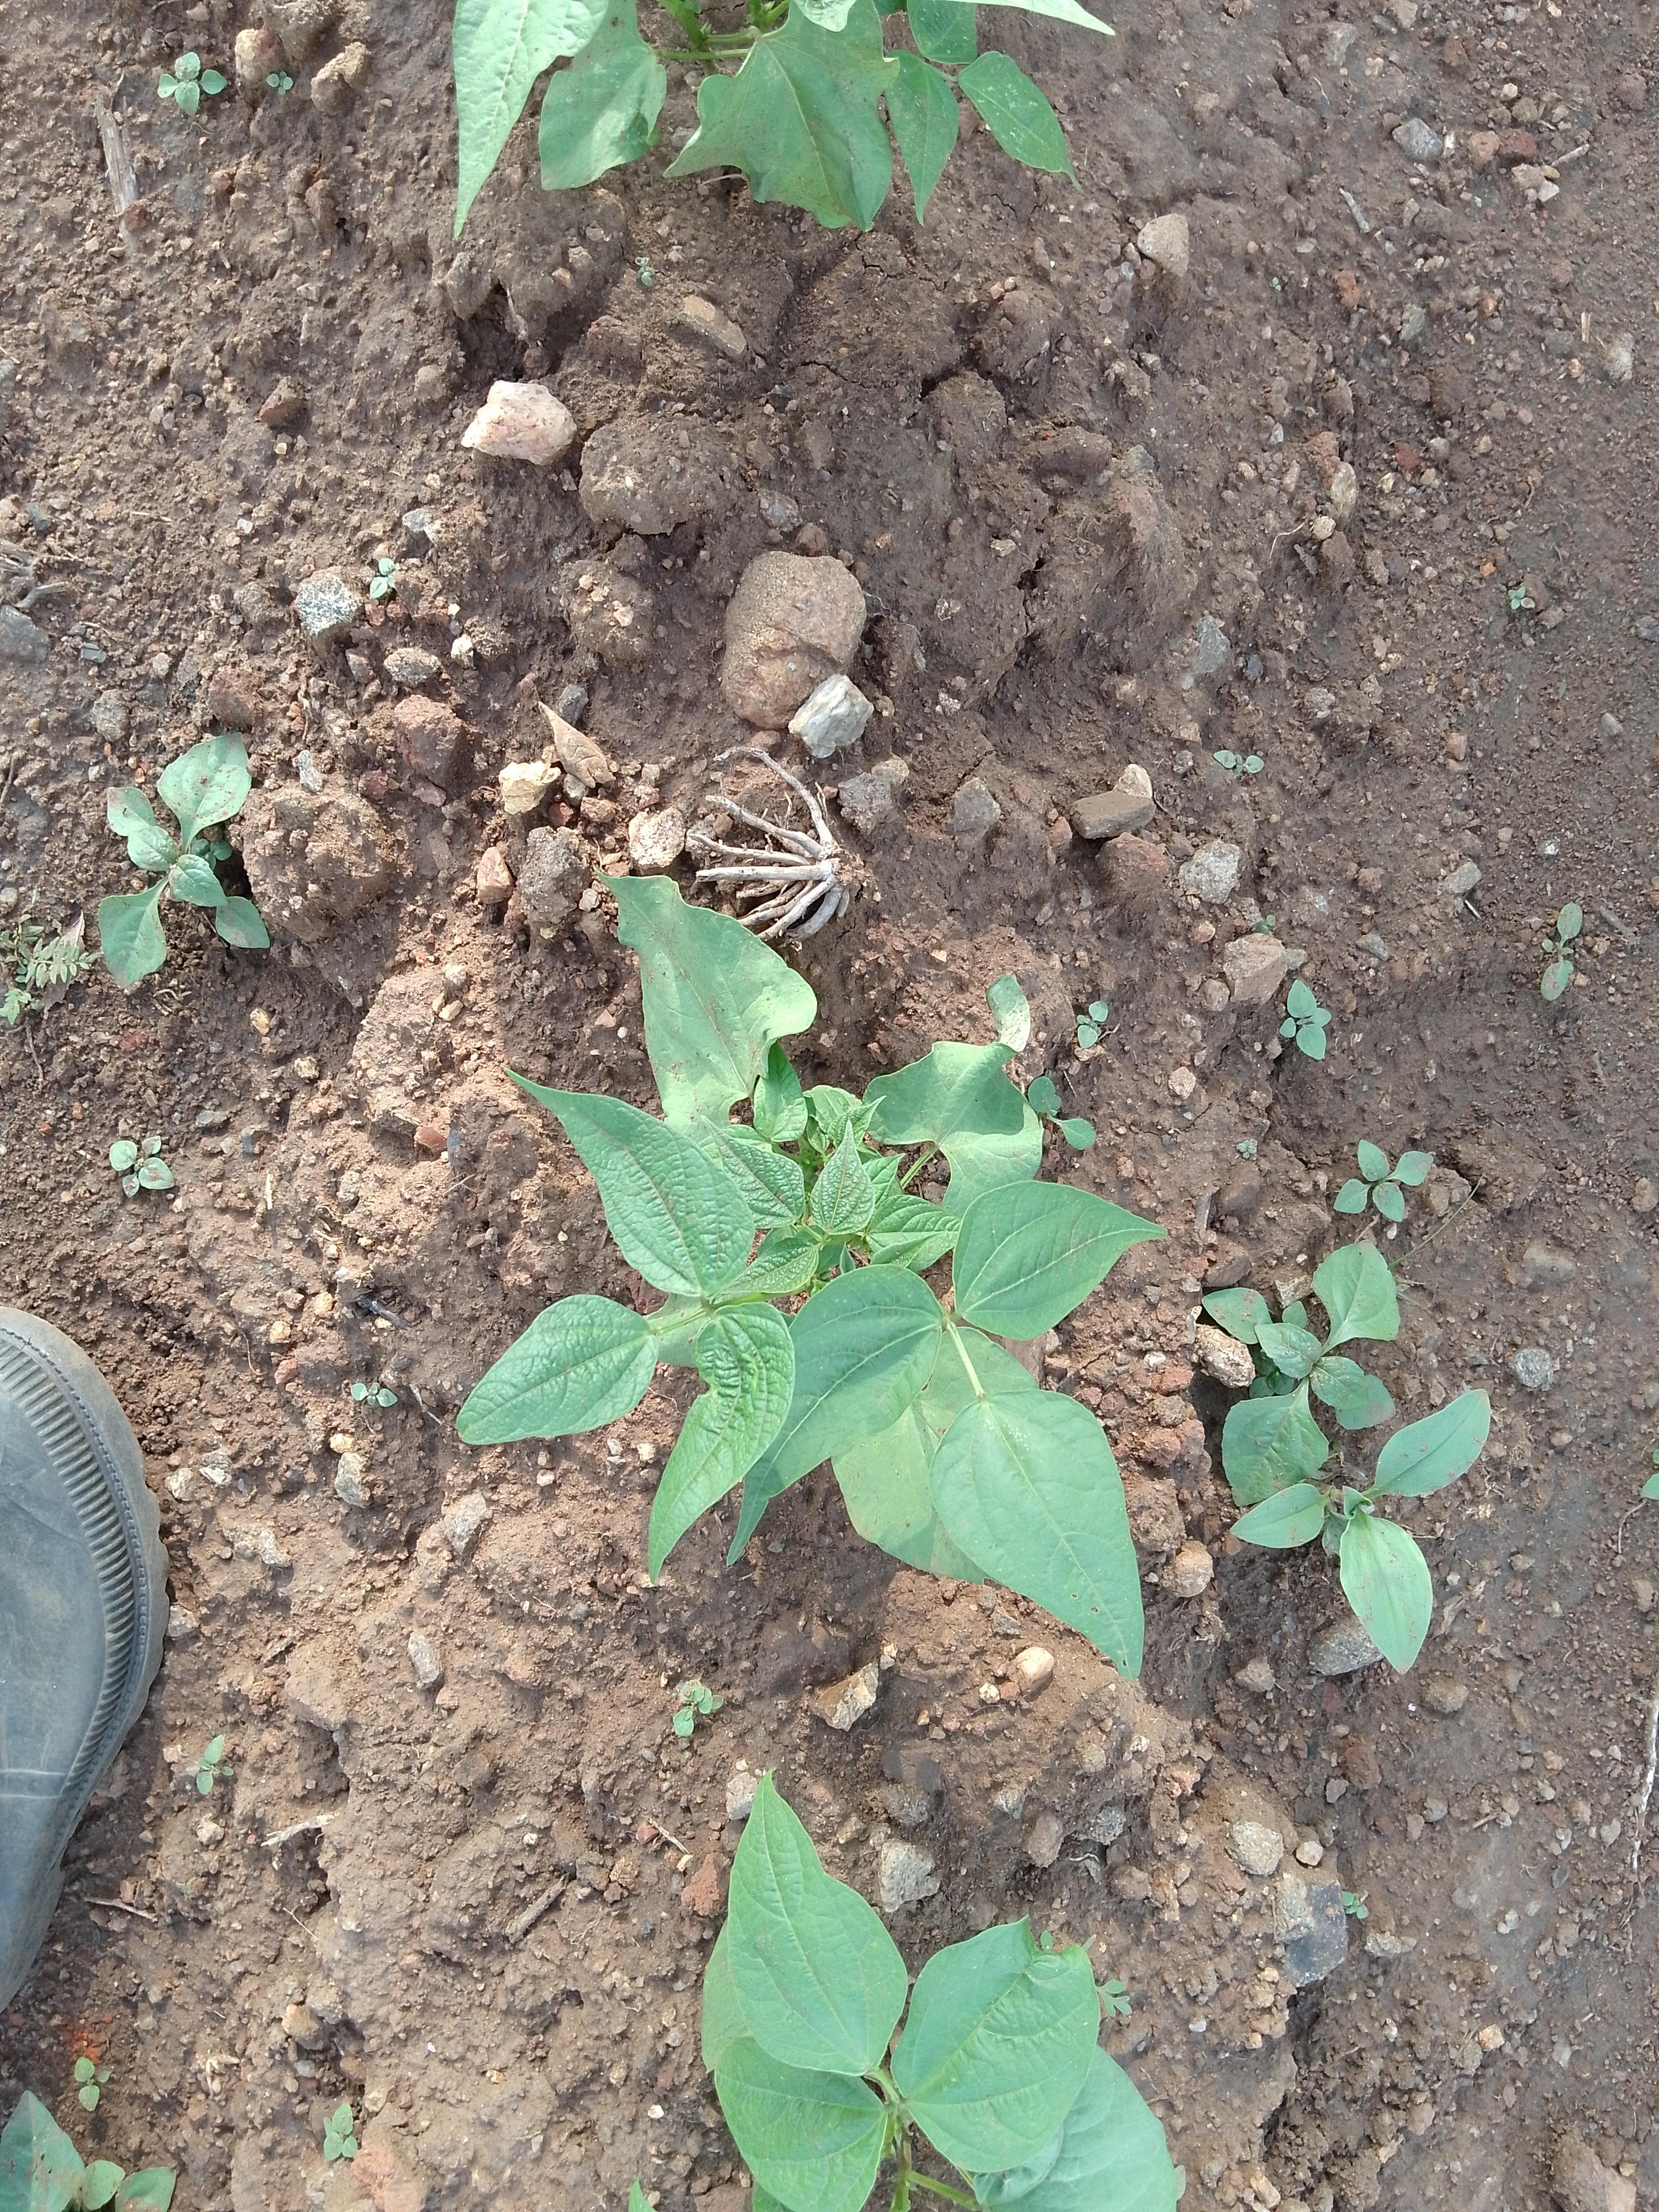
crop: common bean
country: Malawi
